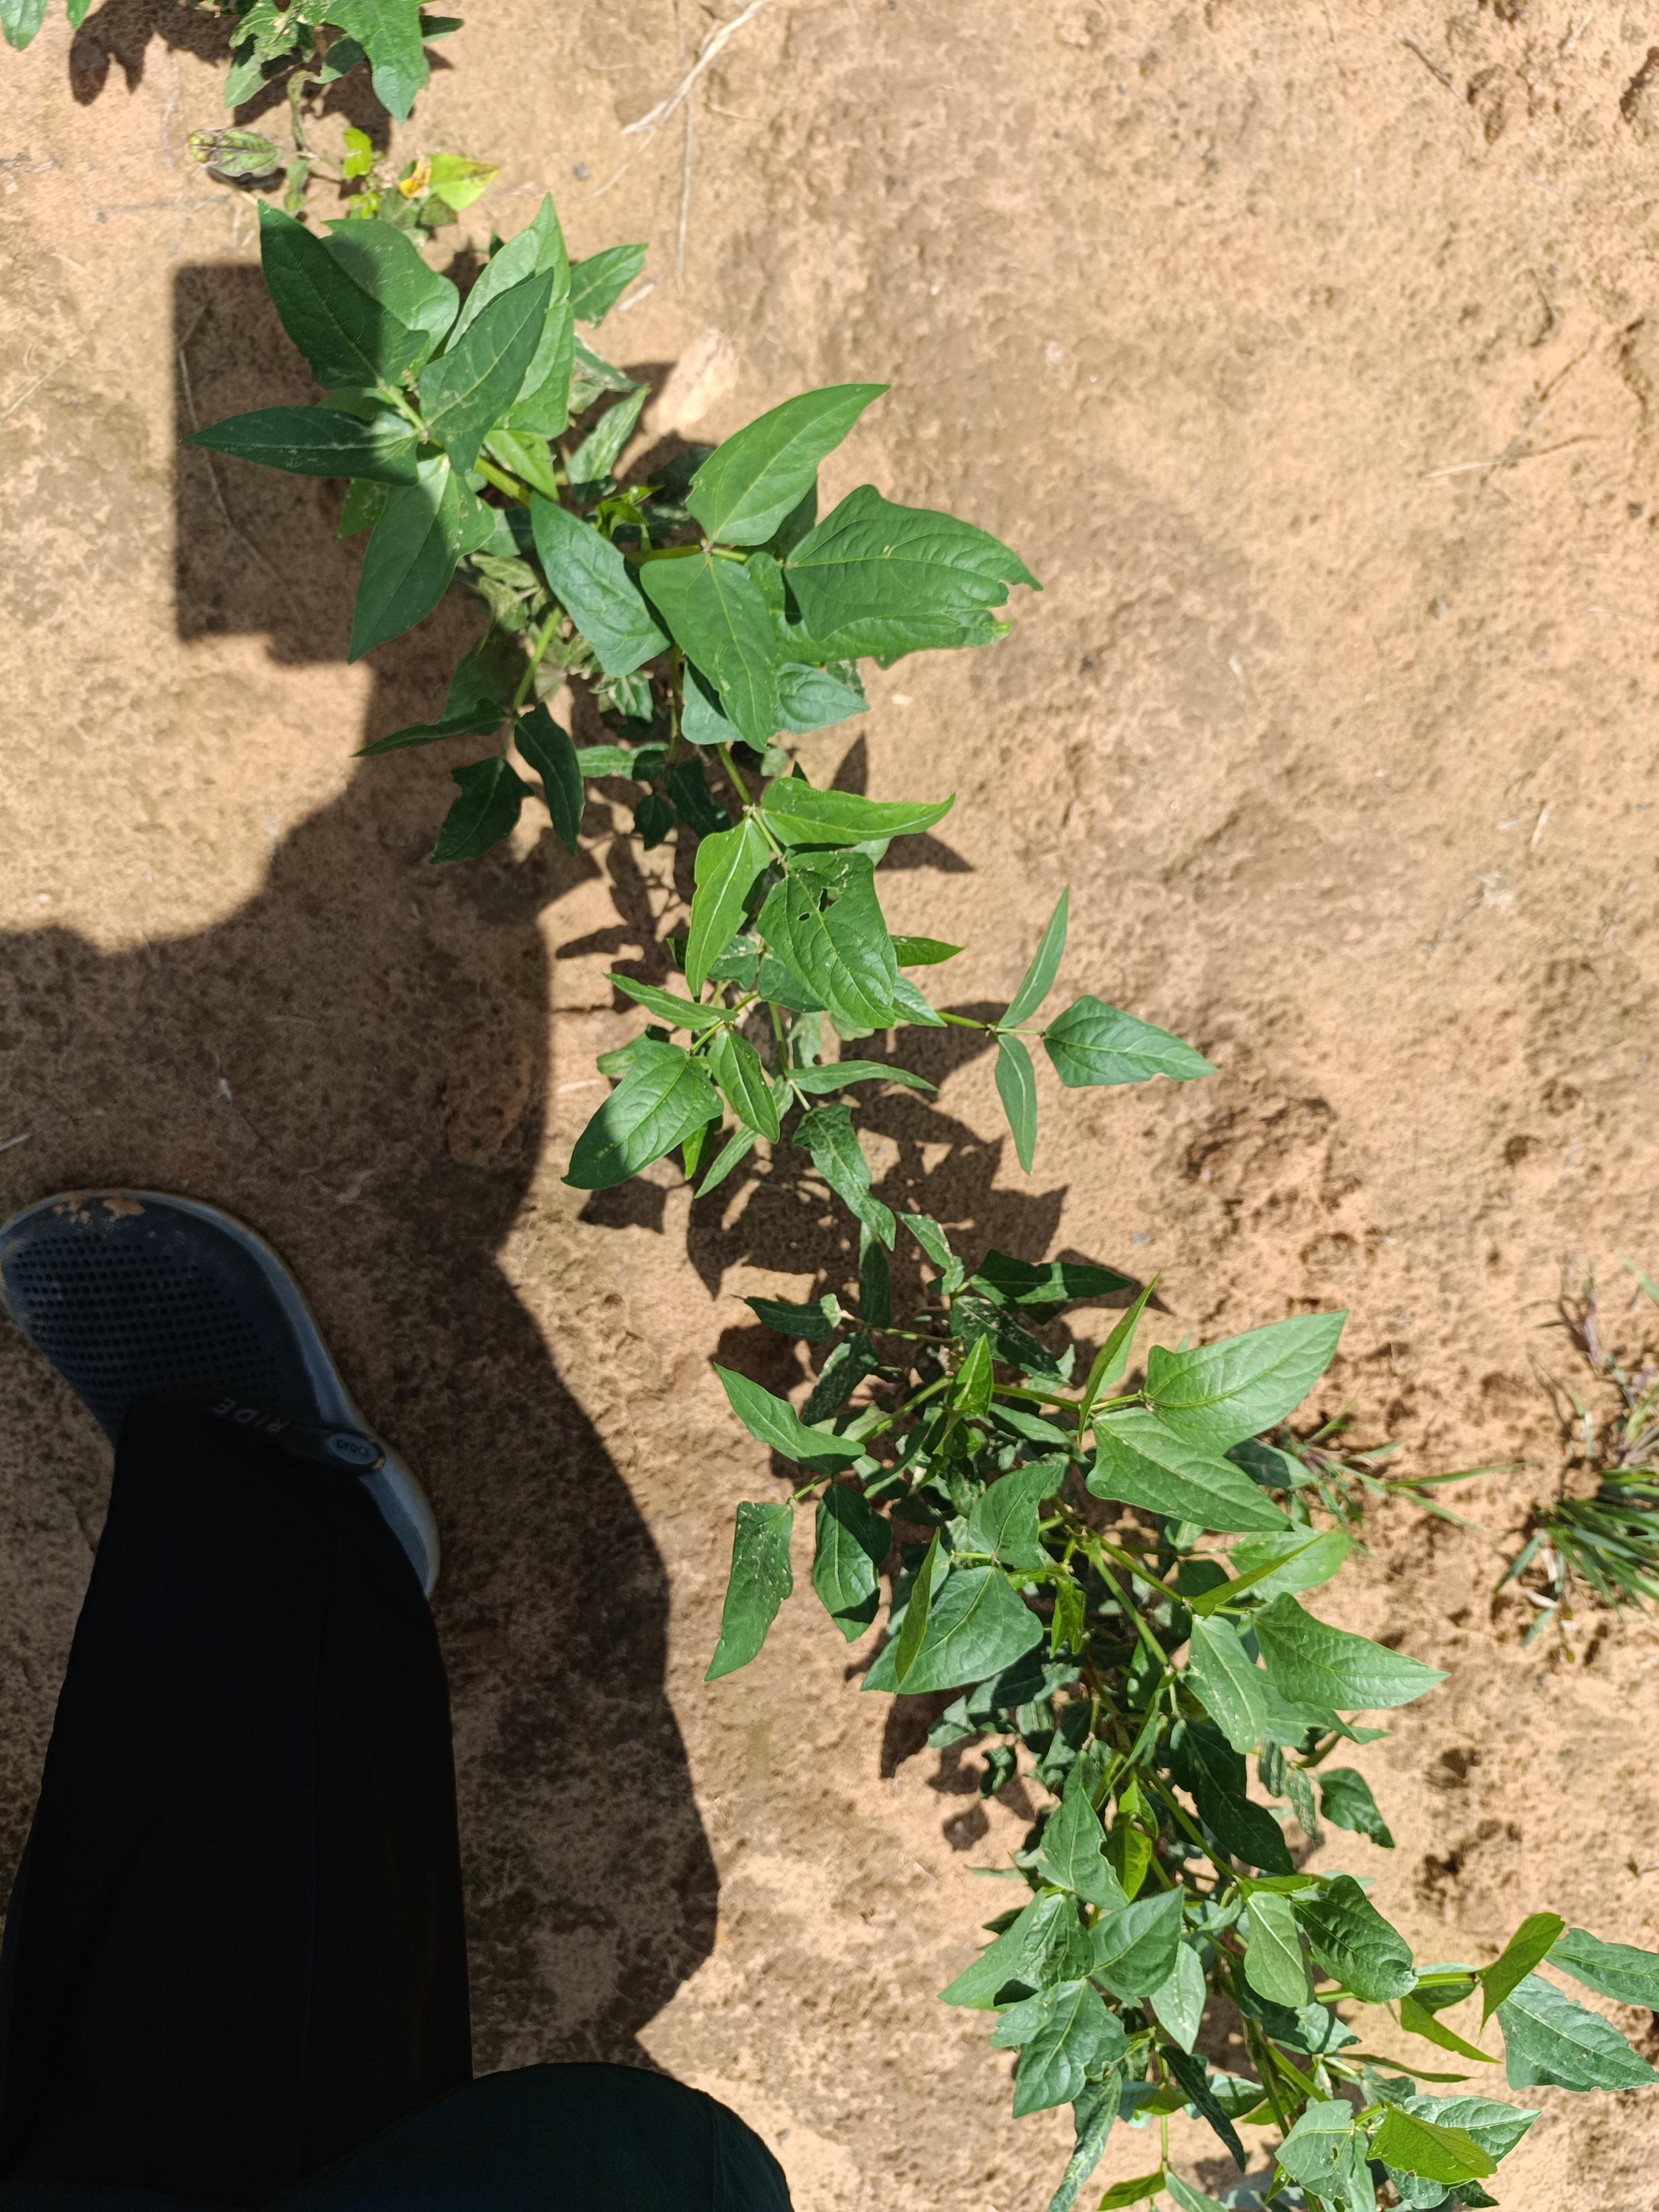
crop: cowpea
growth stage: emergence
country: Nigeria
